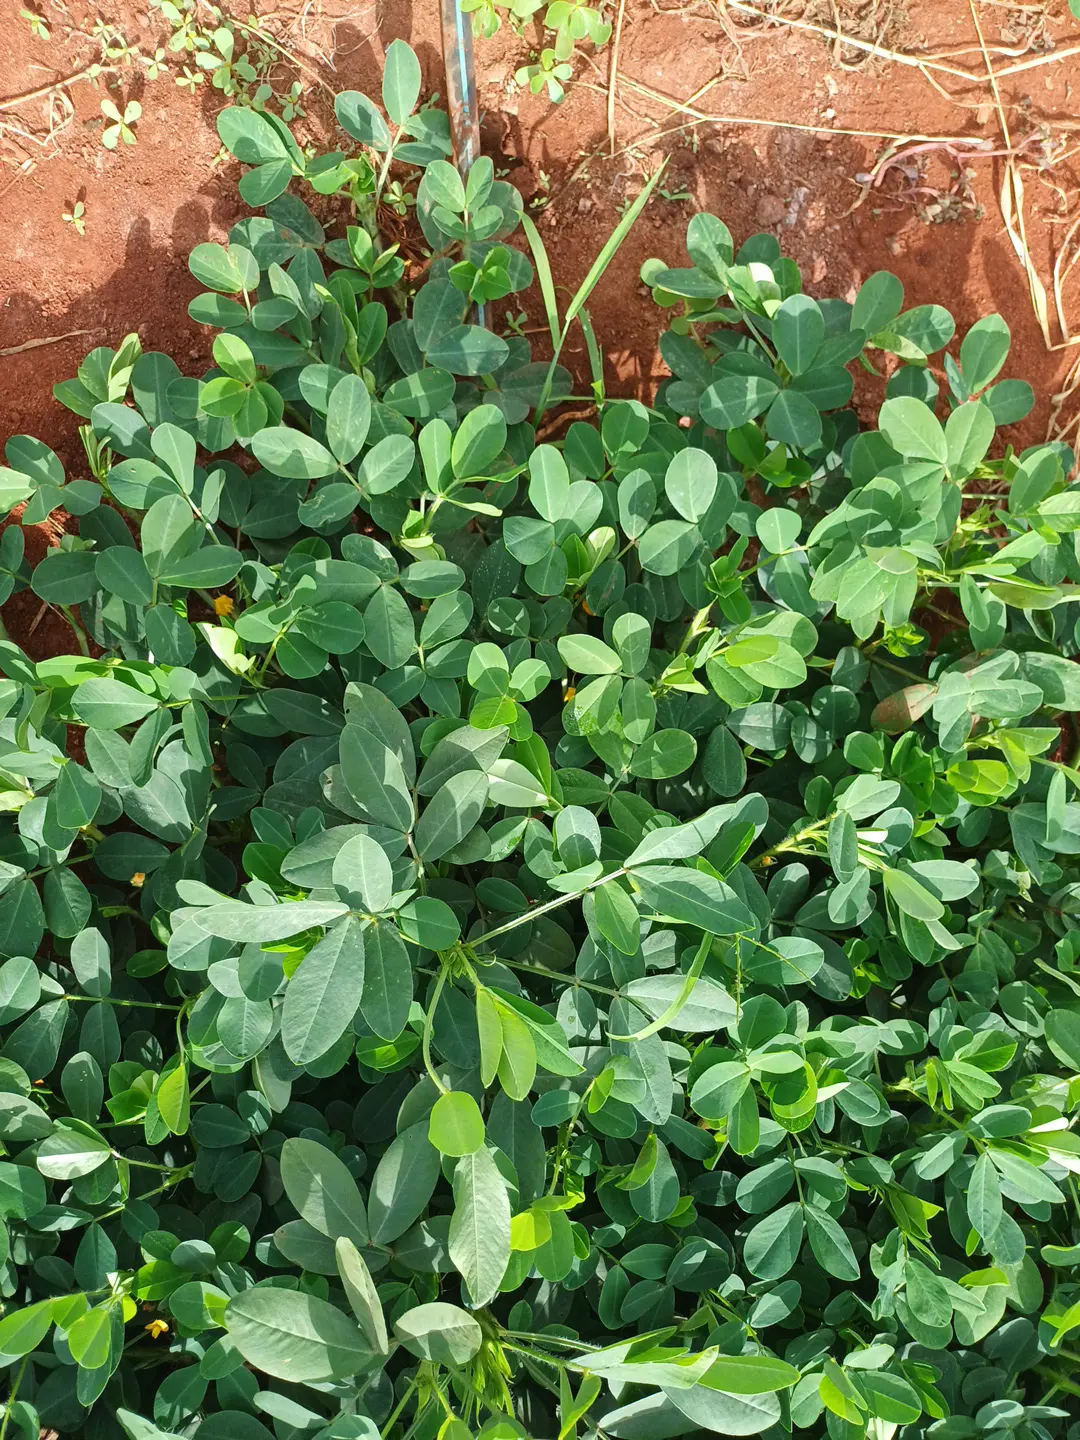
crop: groundnut
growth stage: pegging
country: Kenya
